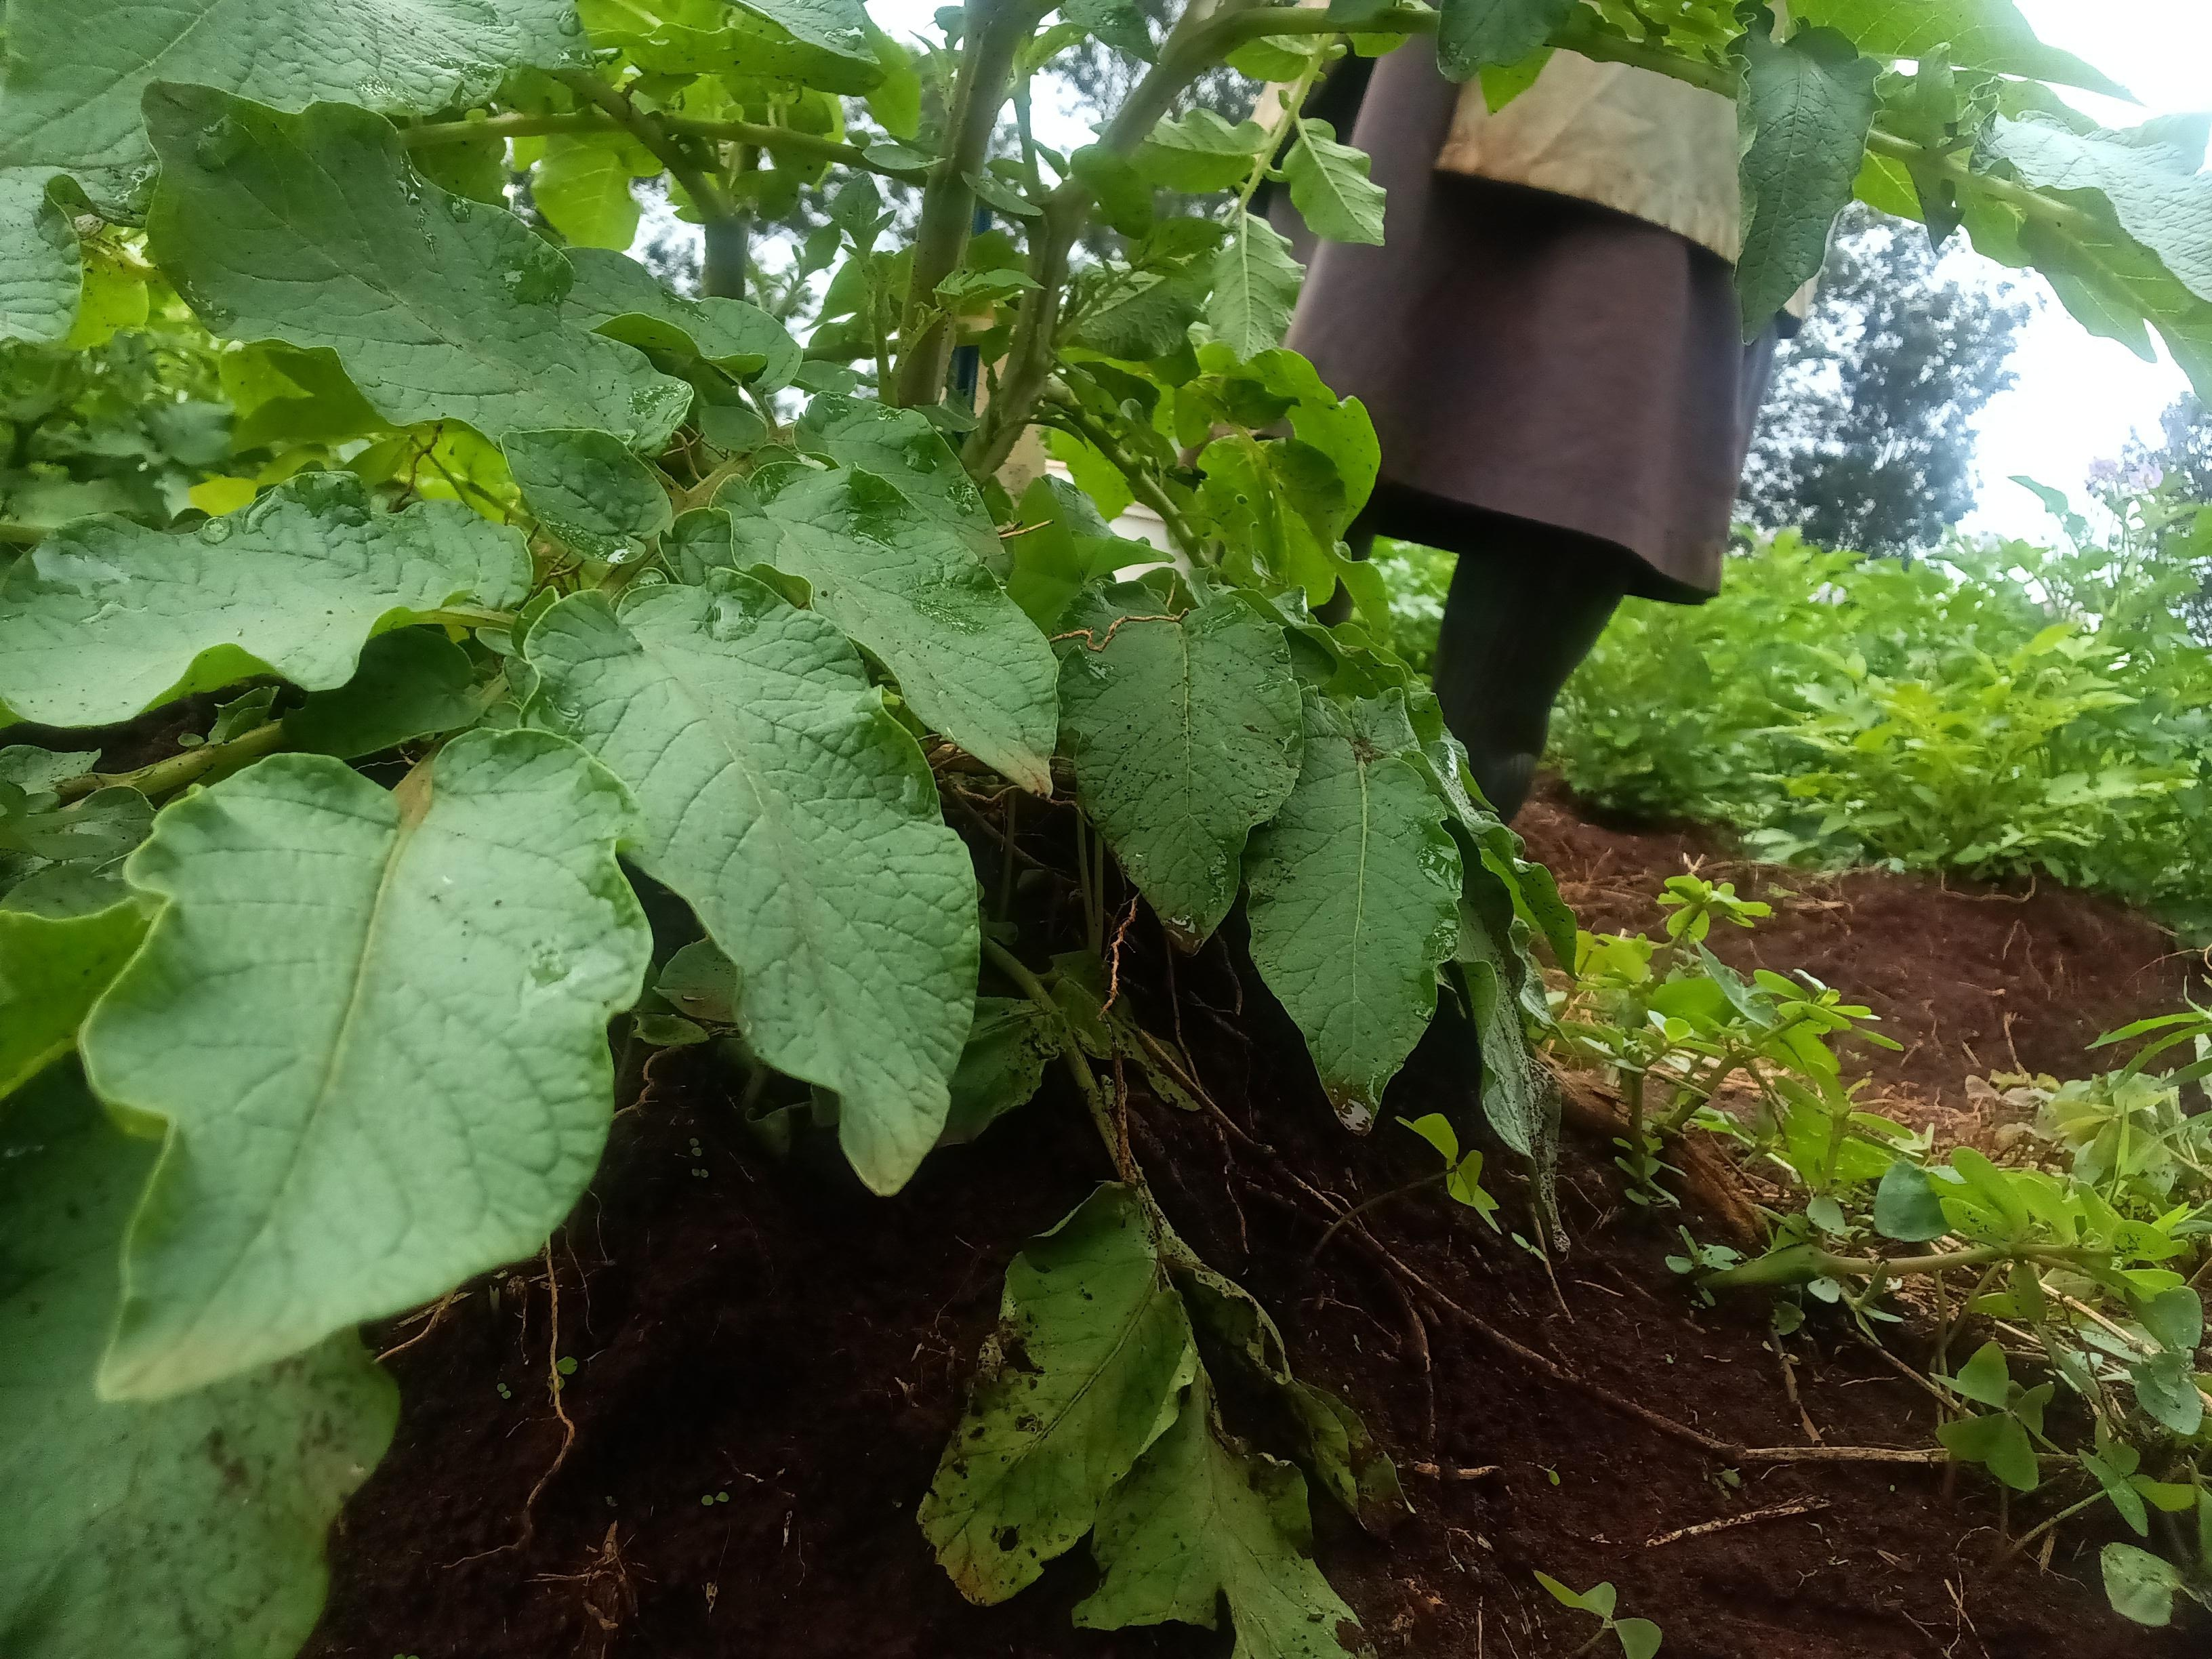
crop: potato
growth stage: flowering
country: Kenya
